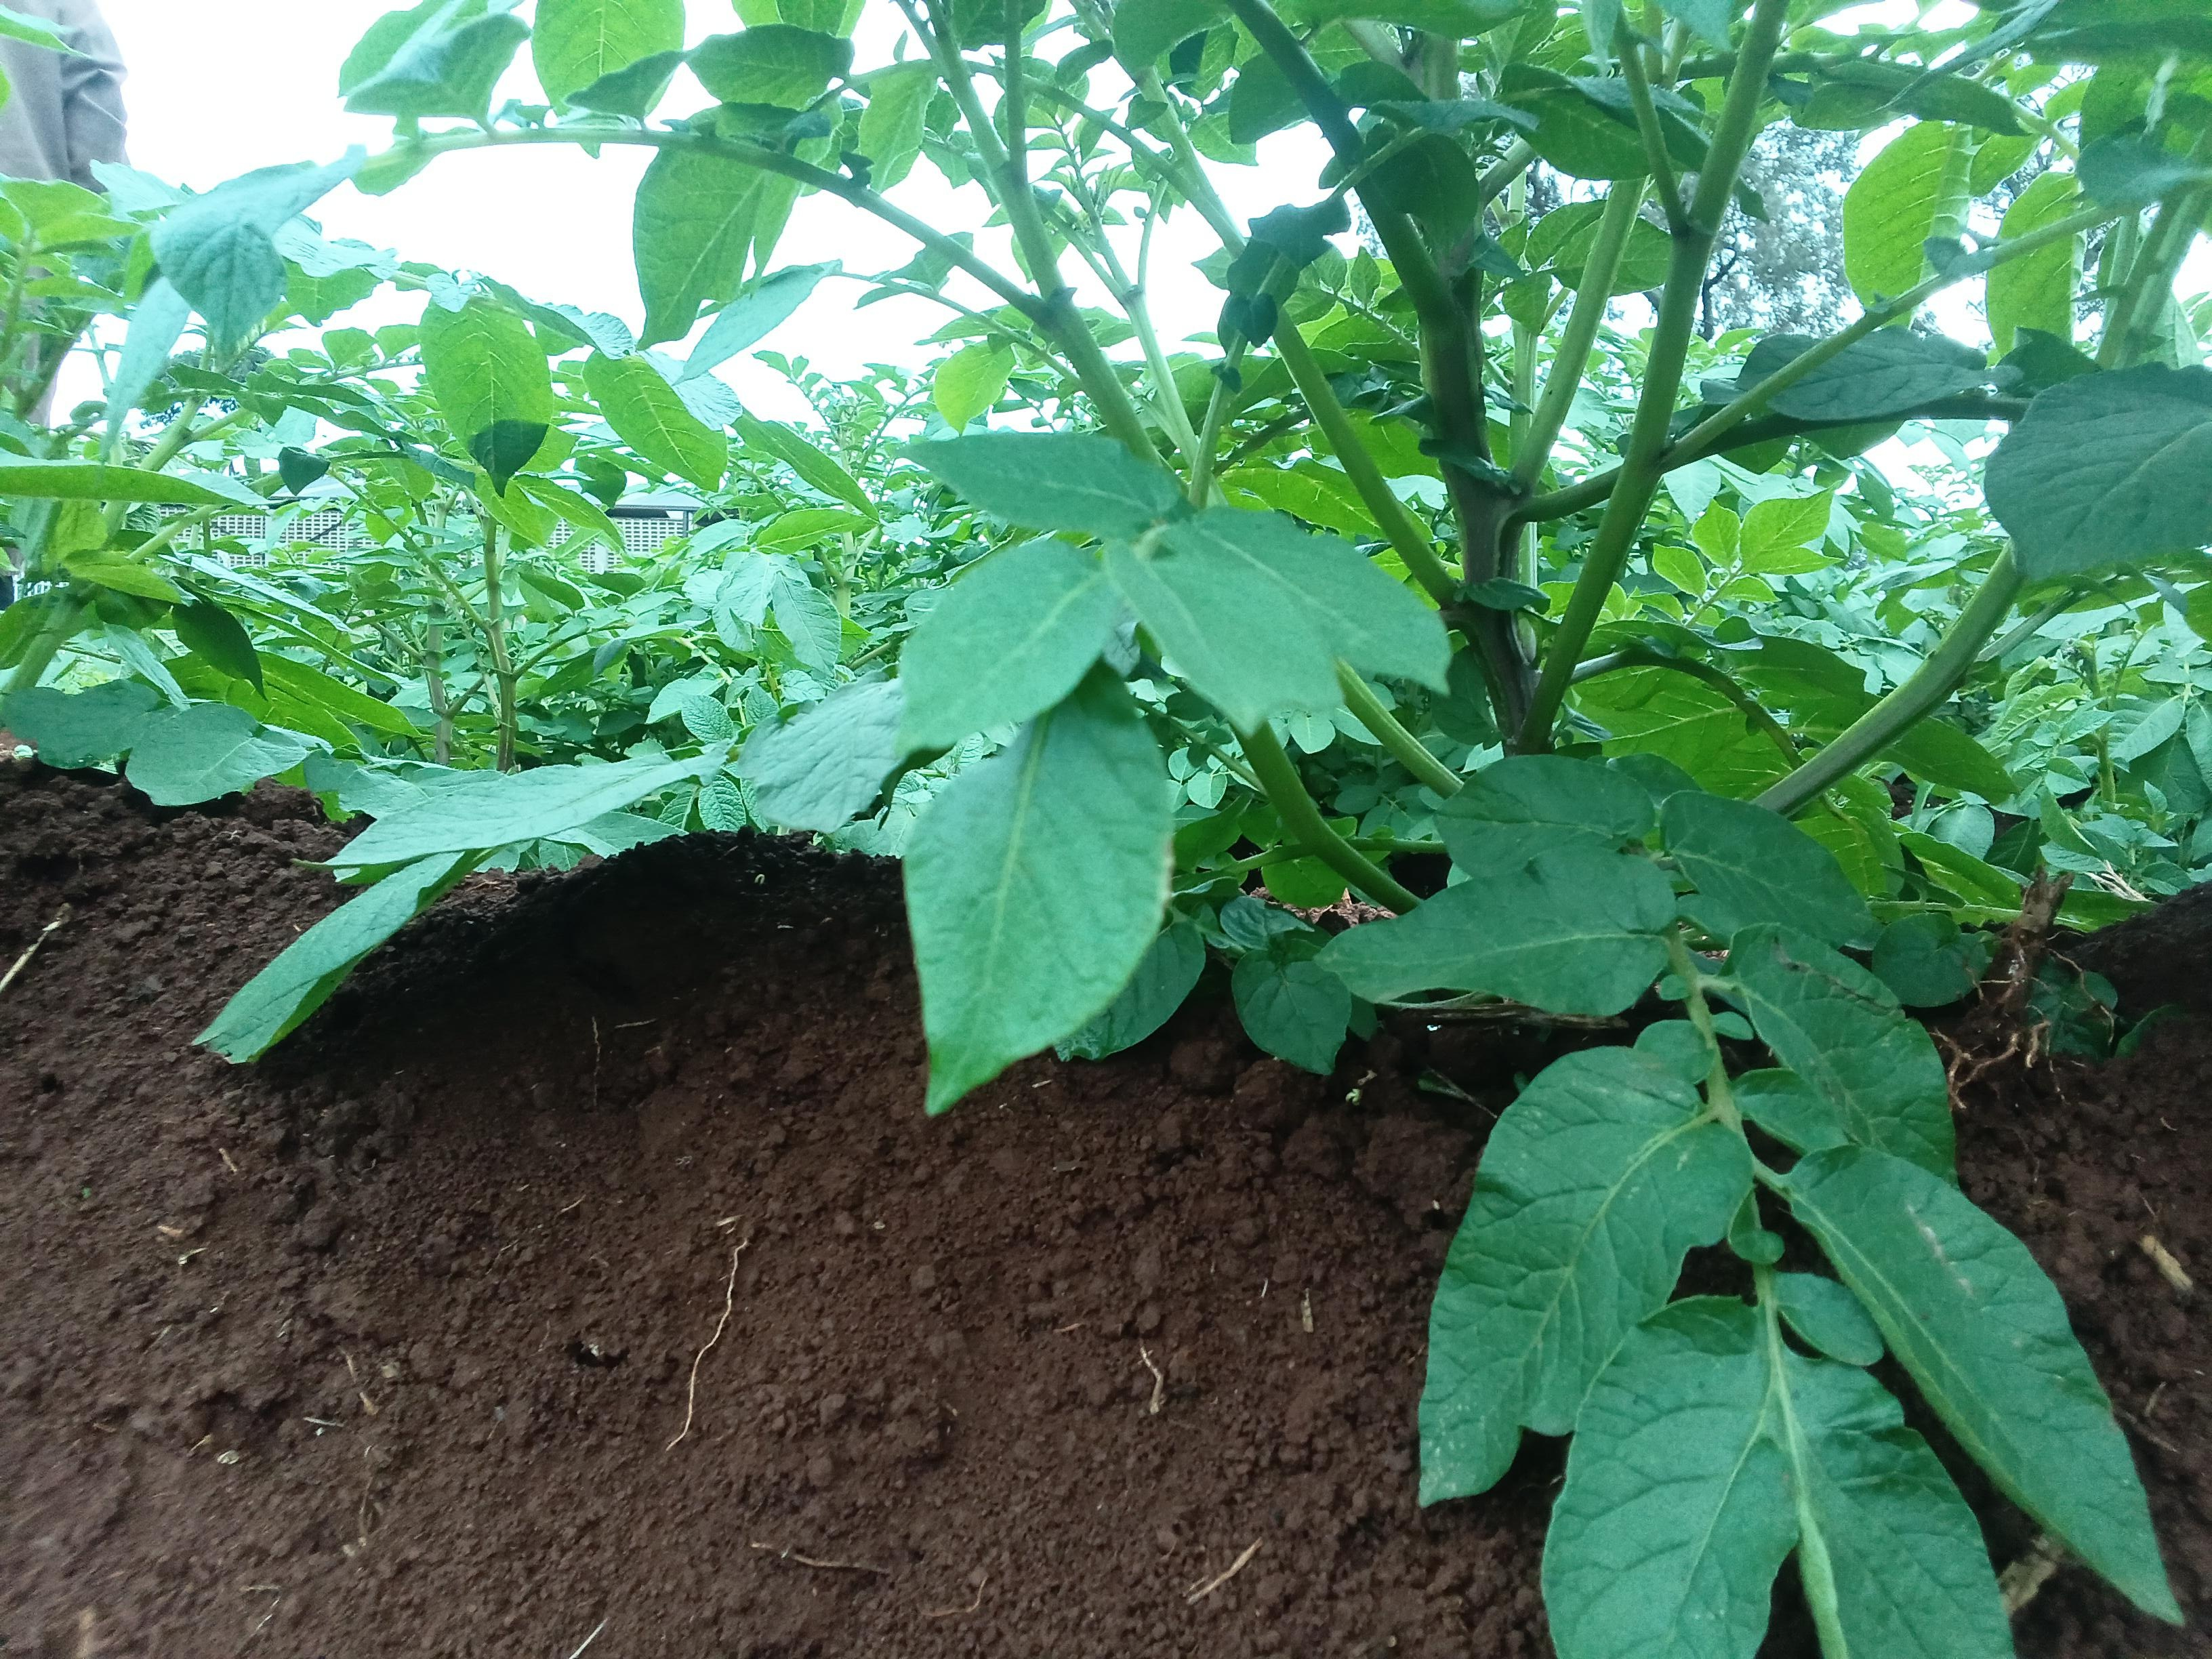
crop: potato
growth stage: vegetative
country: Kenya
